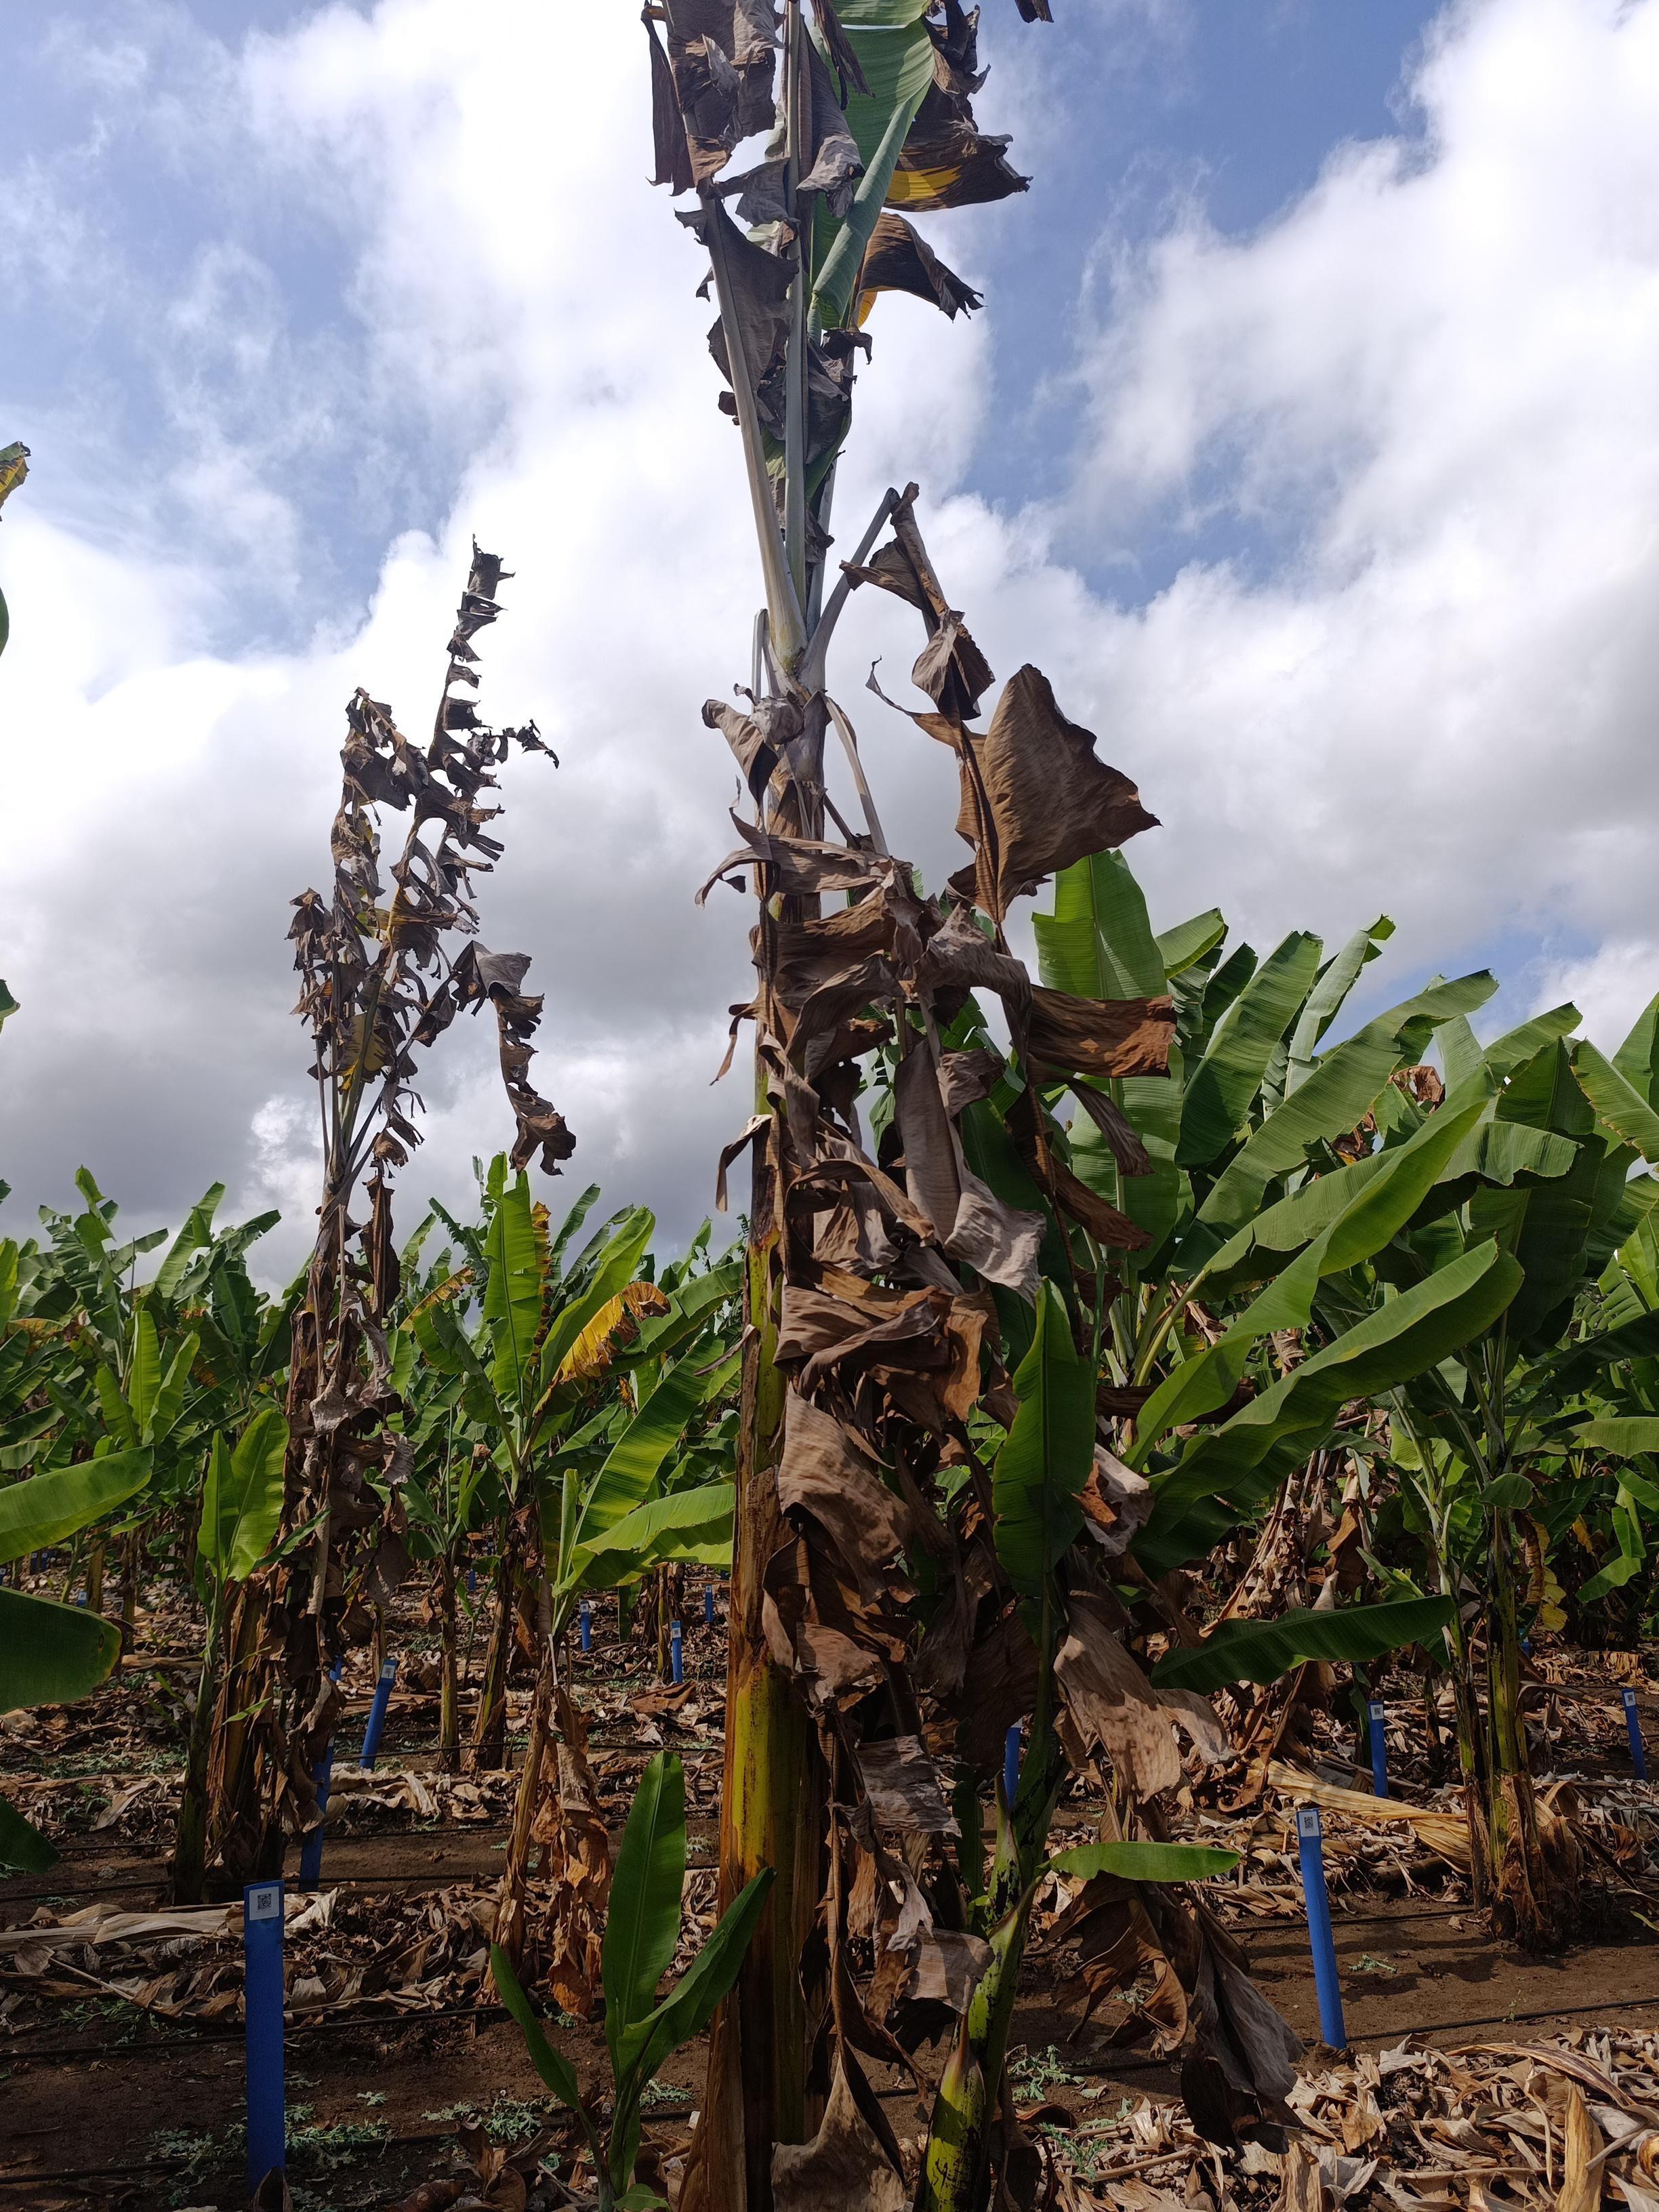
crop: banana
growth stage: vegetative
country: Tanzania
